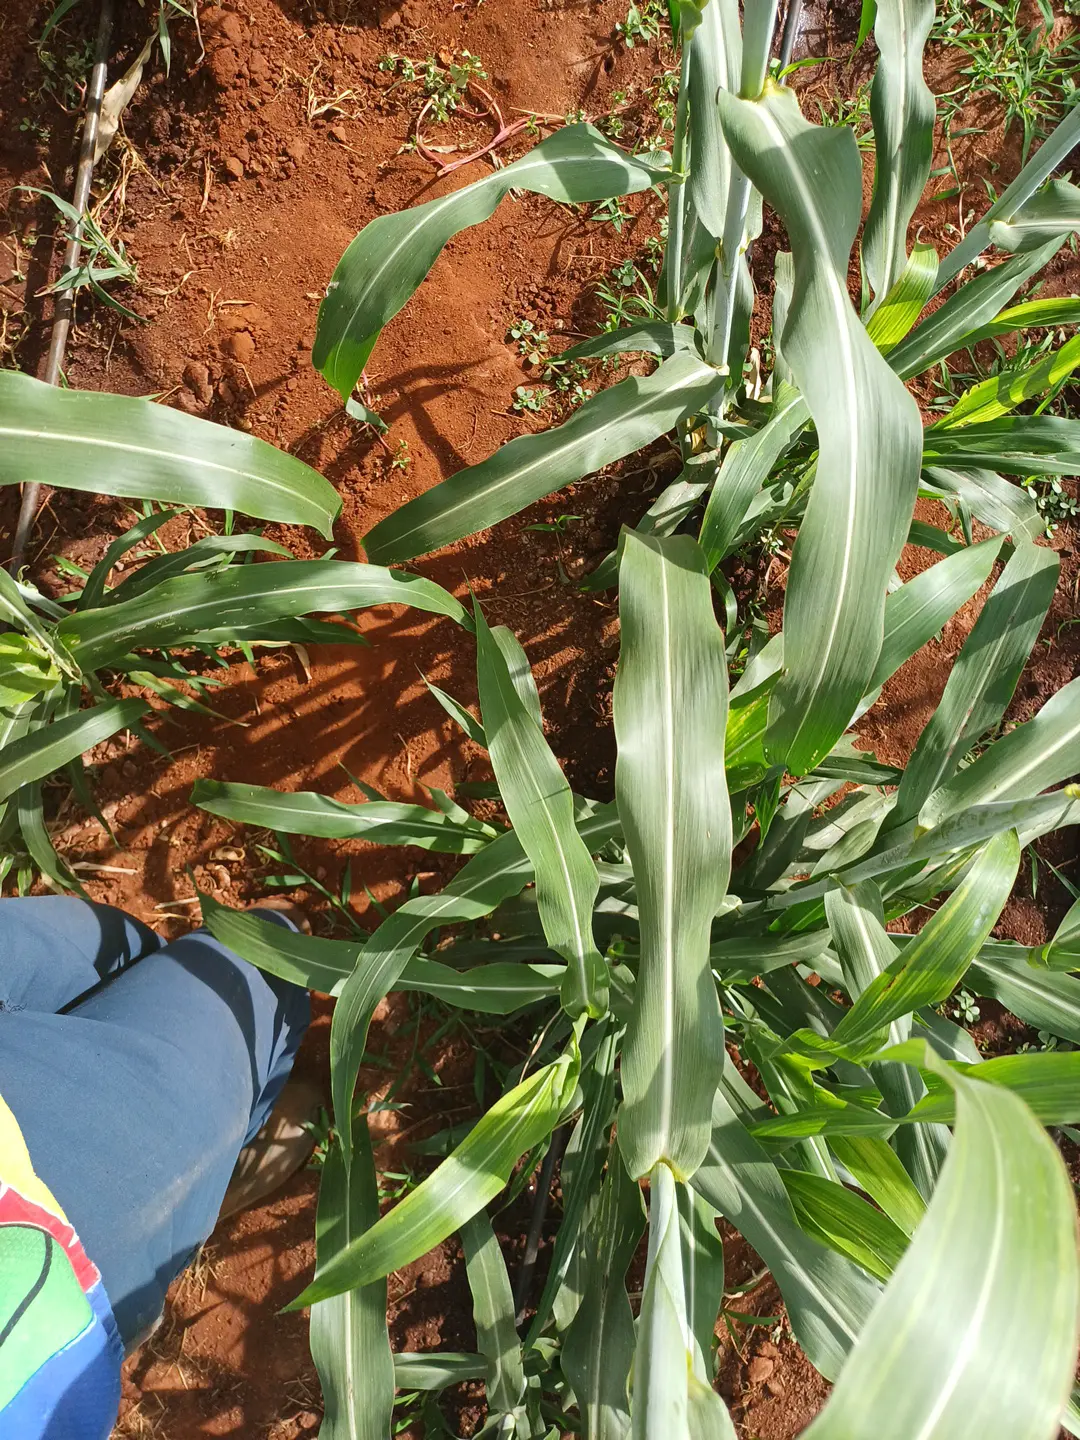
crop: sorghum
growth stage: flowering
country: Kenya
